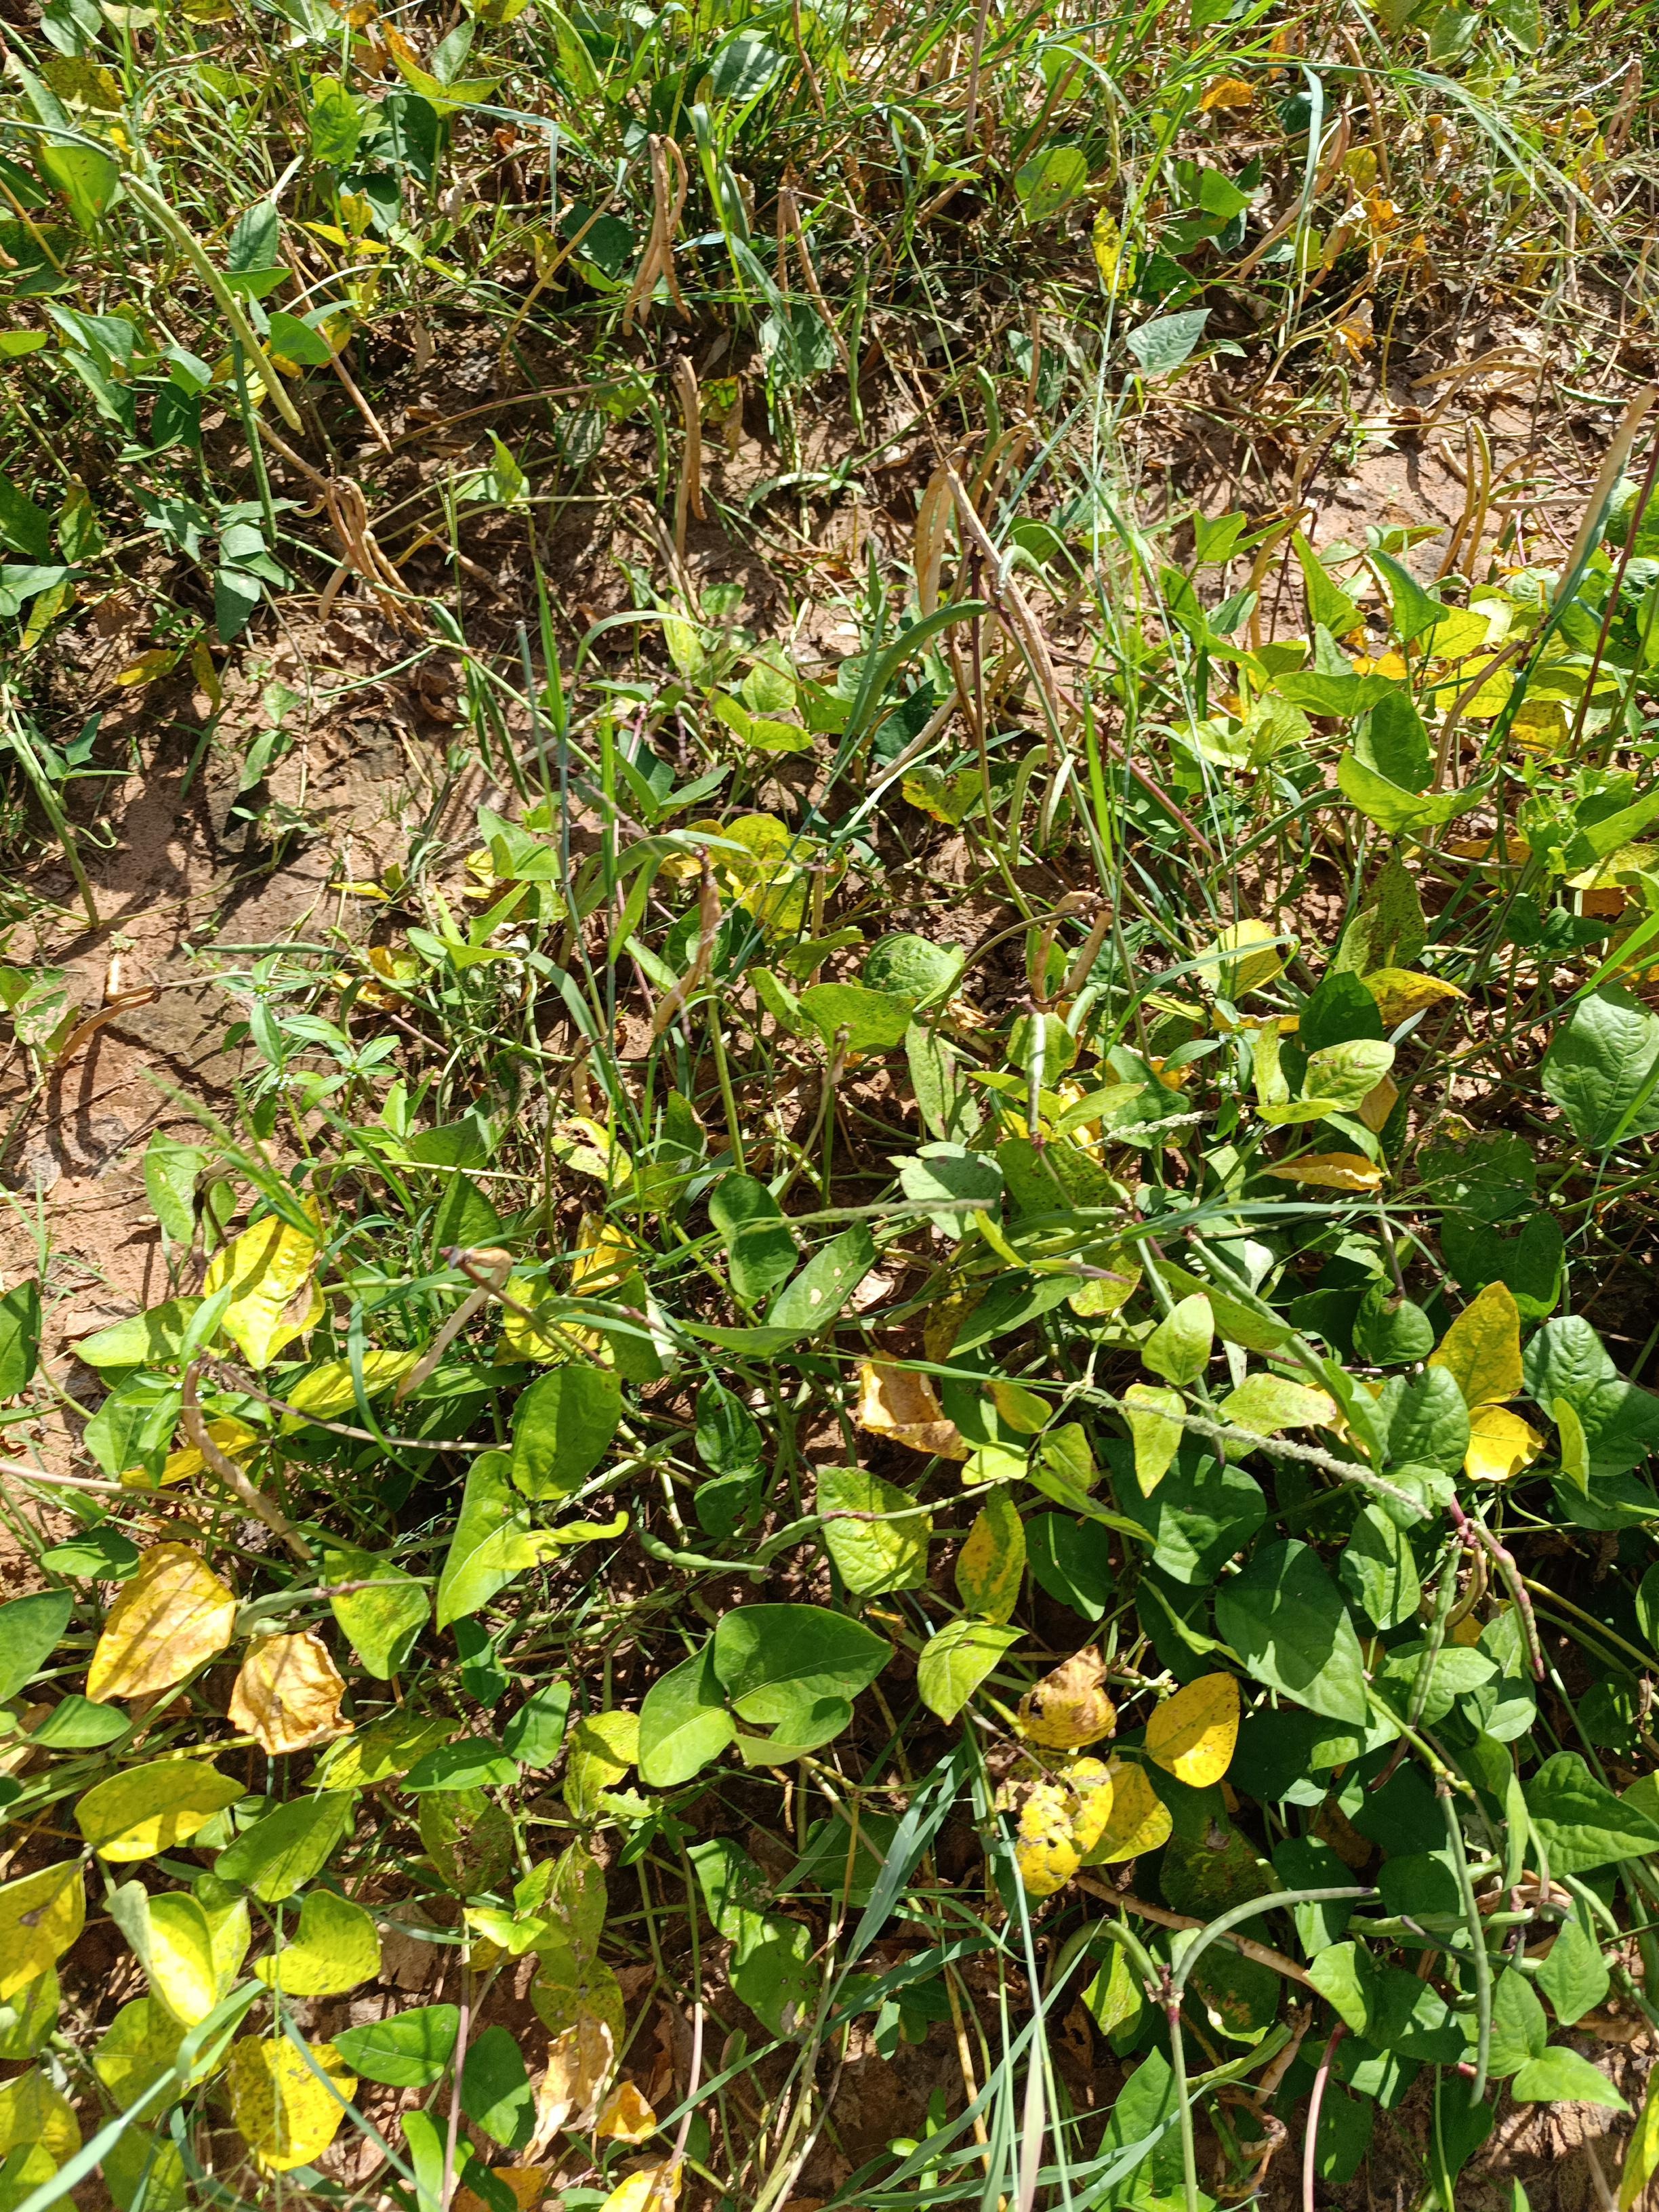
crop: cowpea
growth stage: maturity
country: Nigeria
